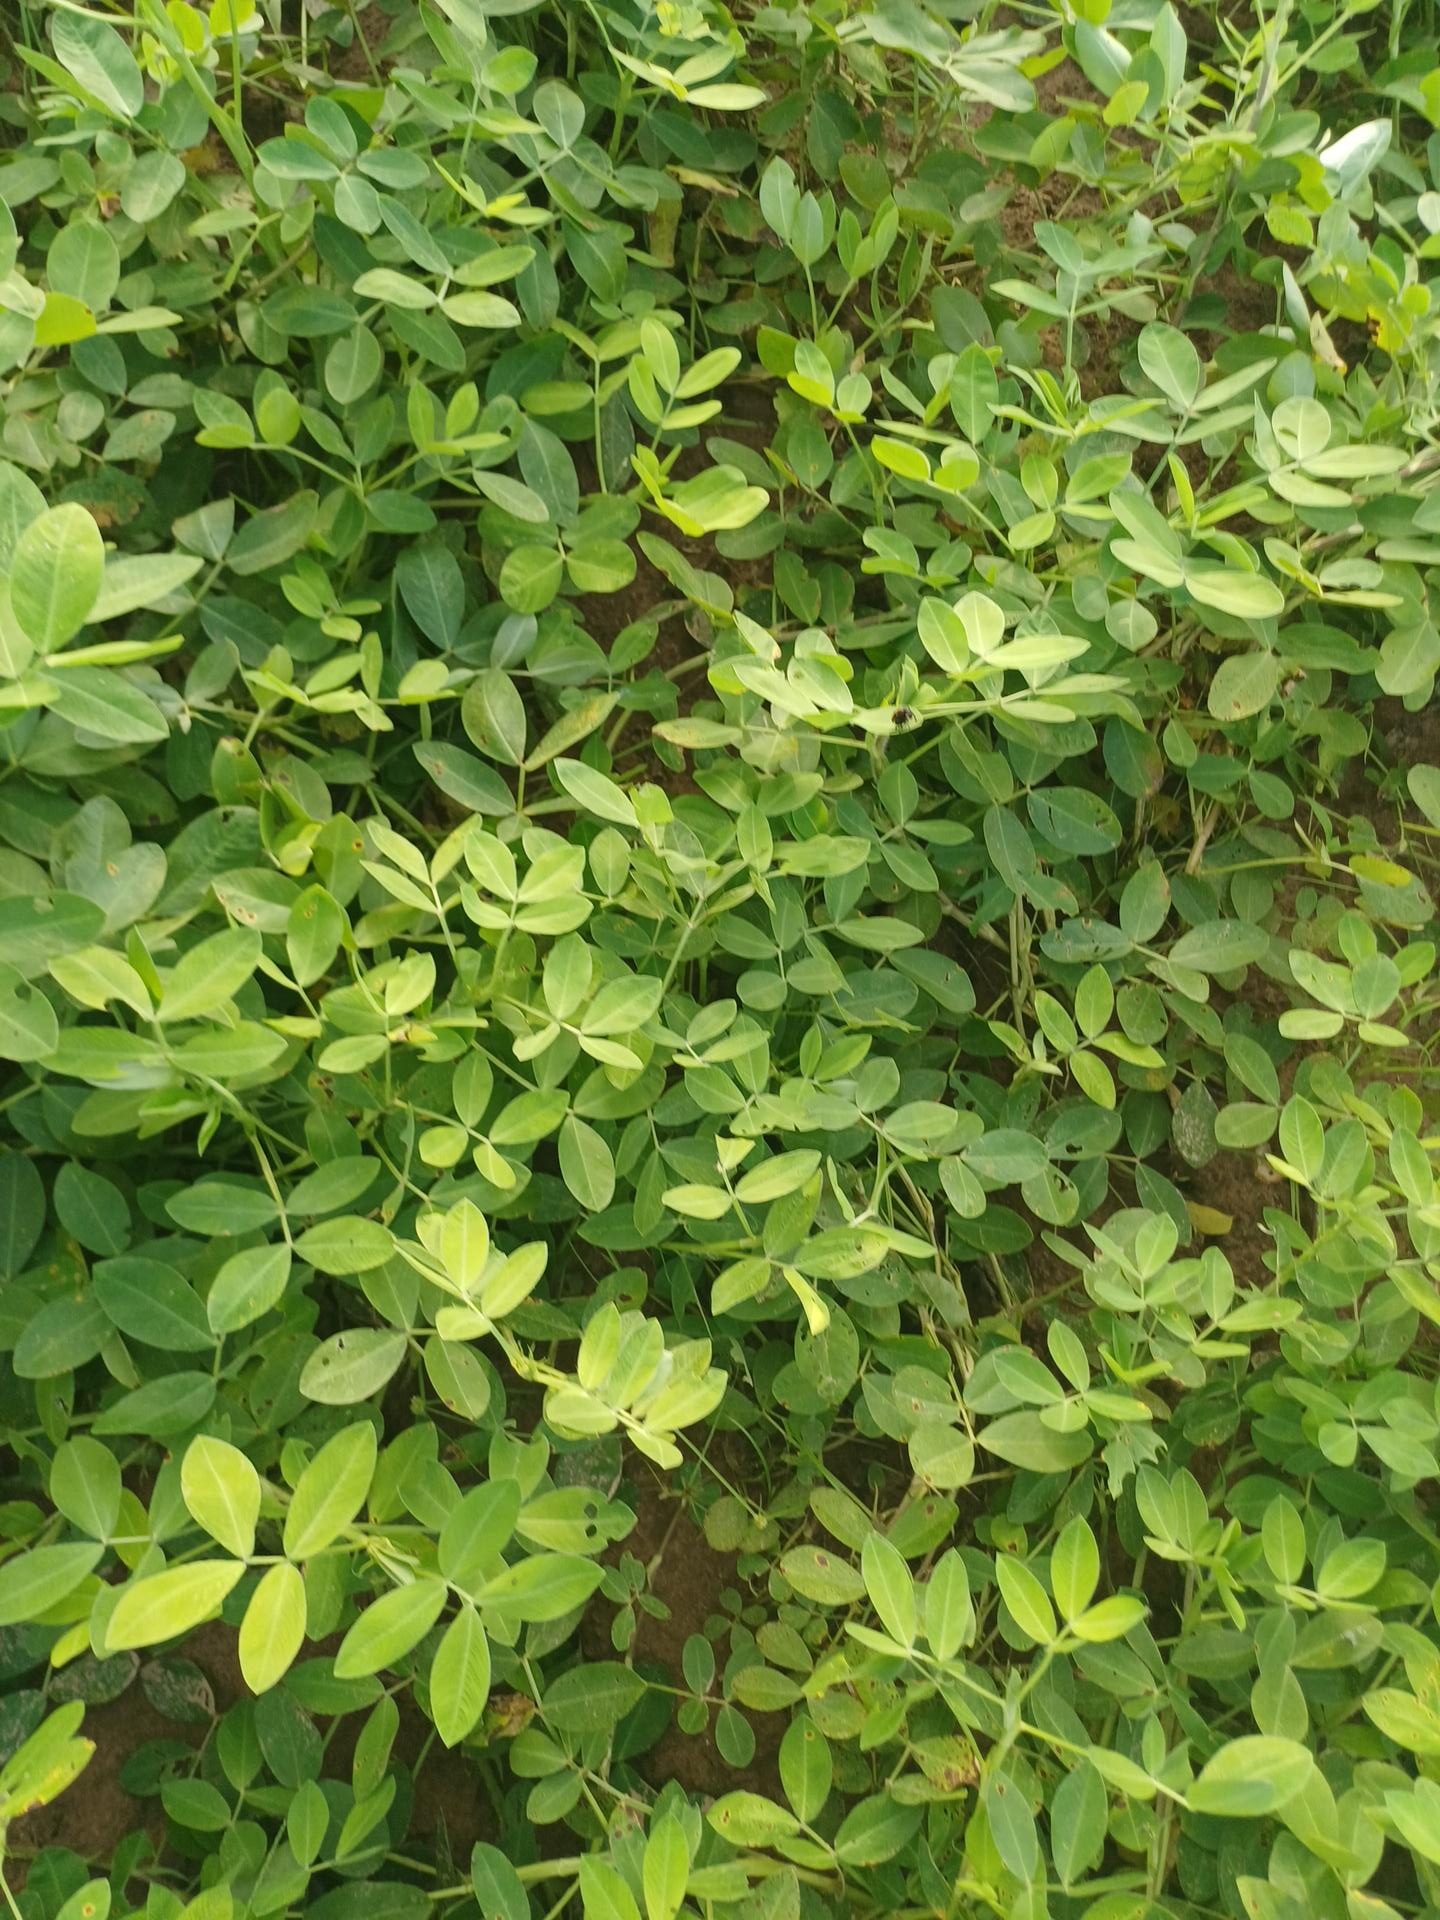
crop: groundnut
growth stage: flowering
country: Senegal
